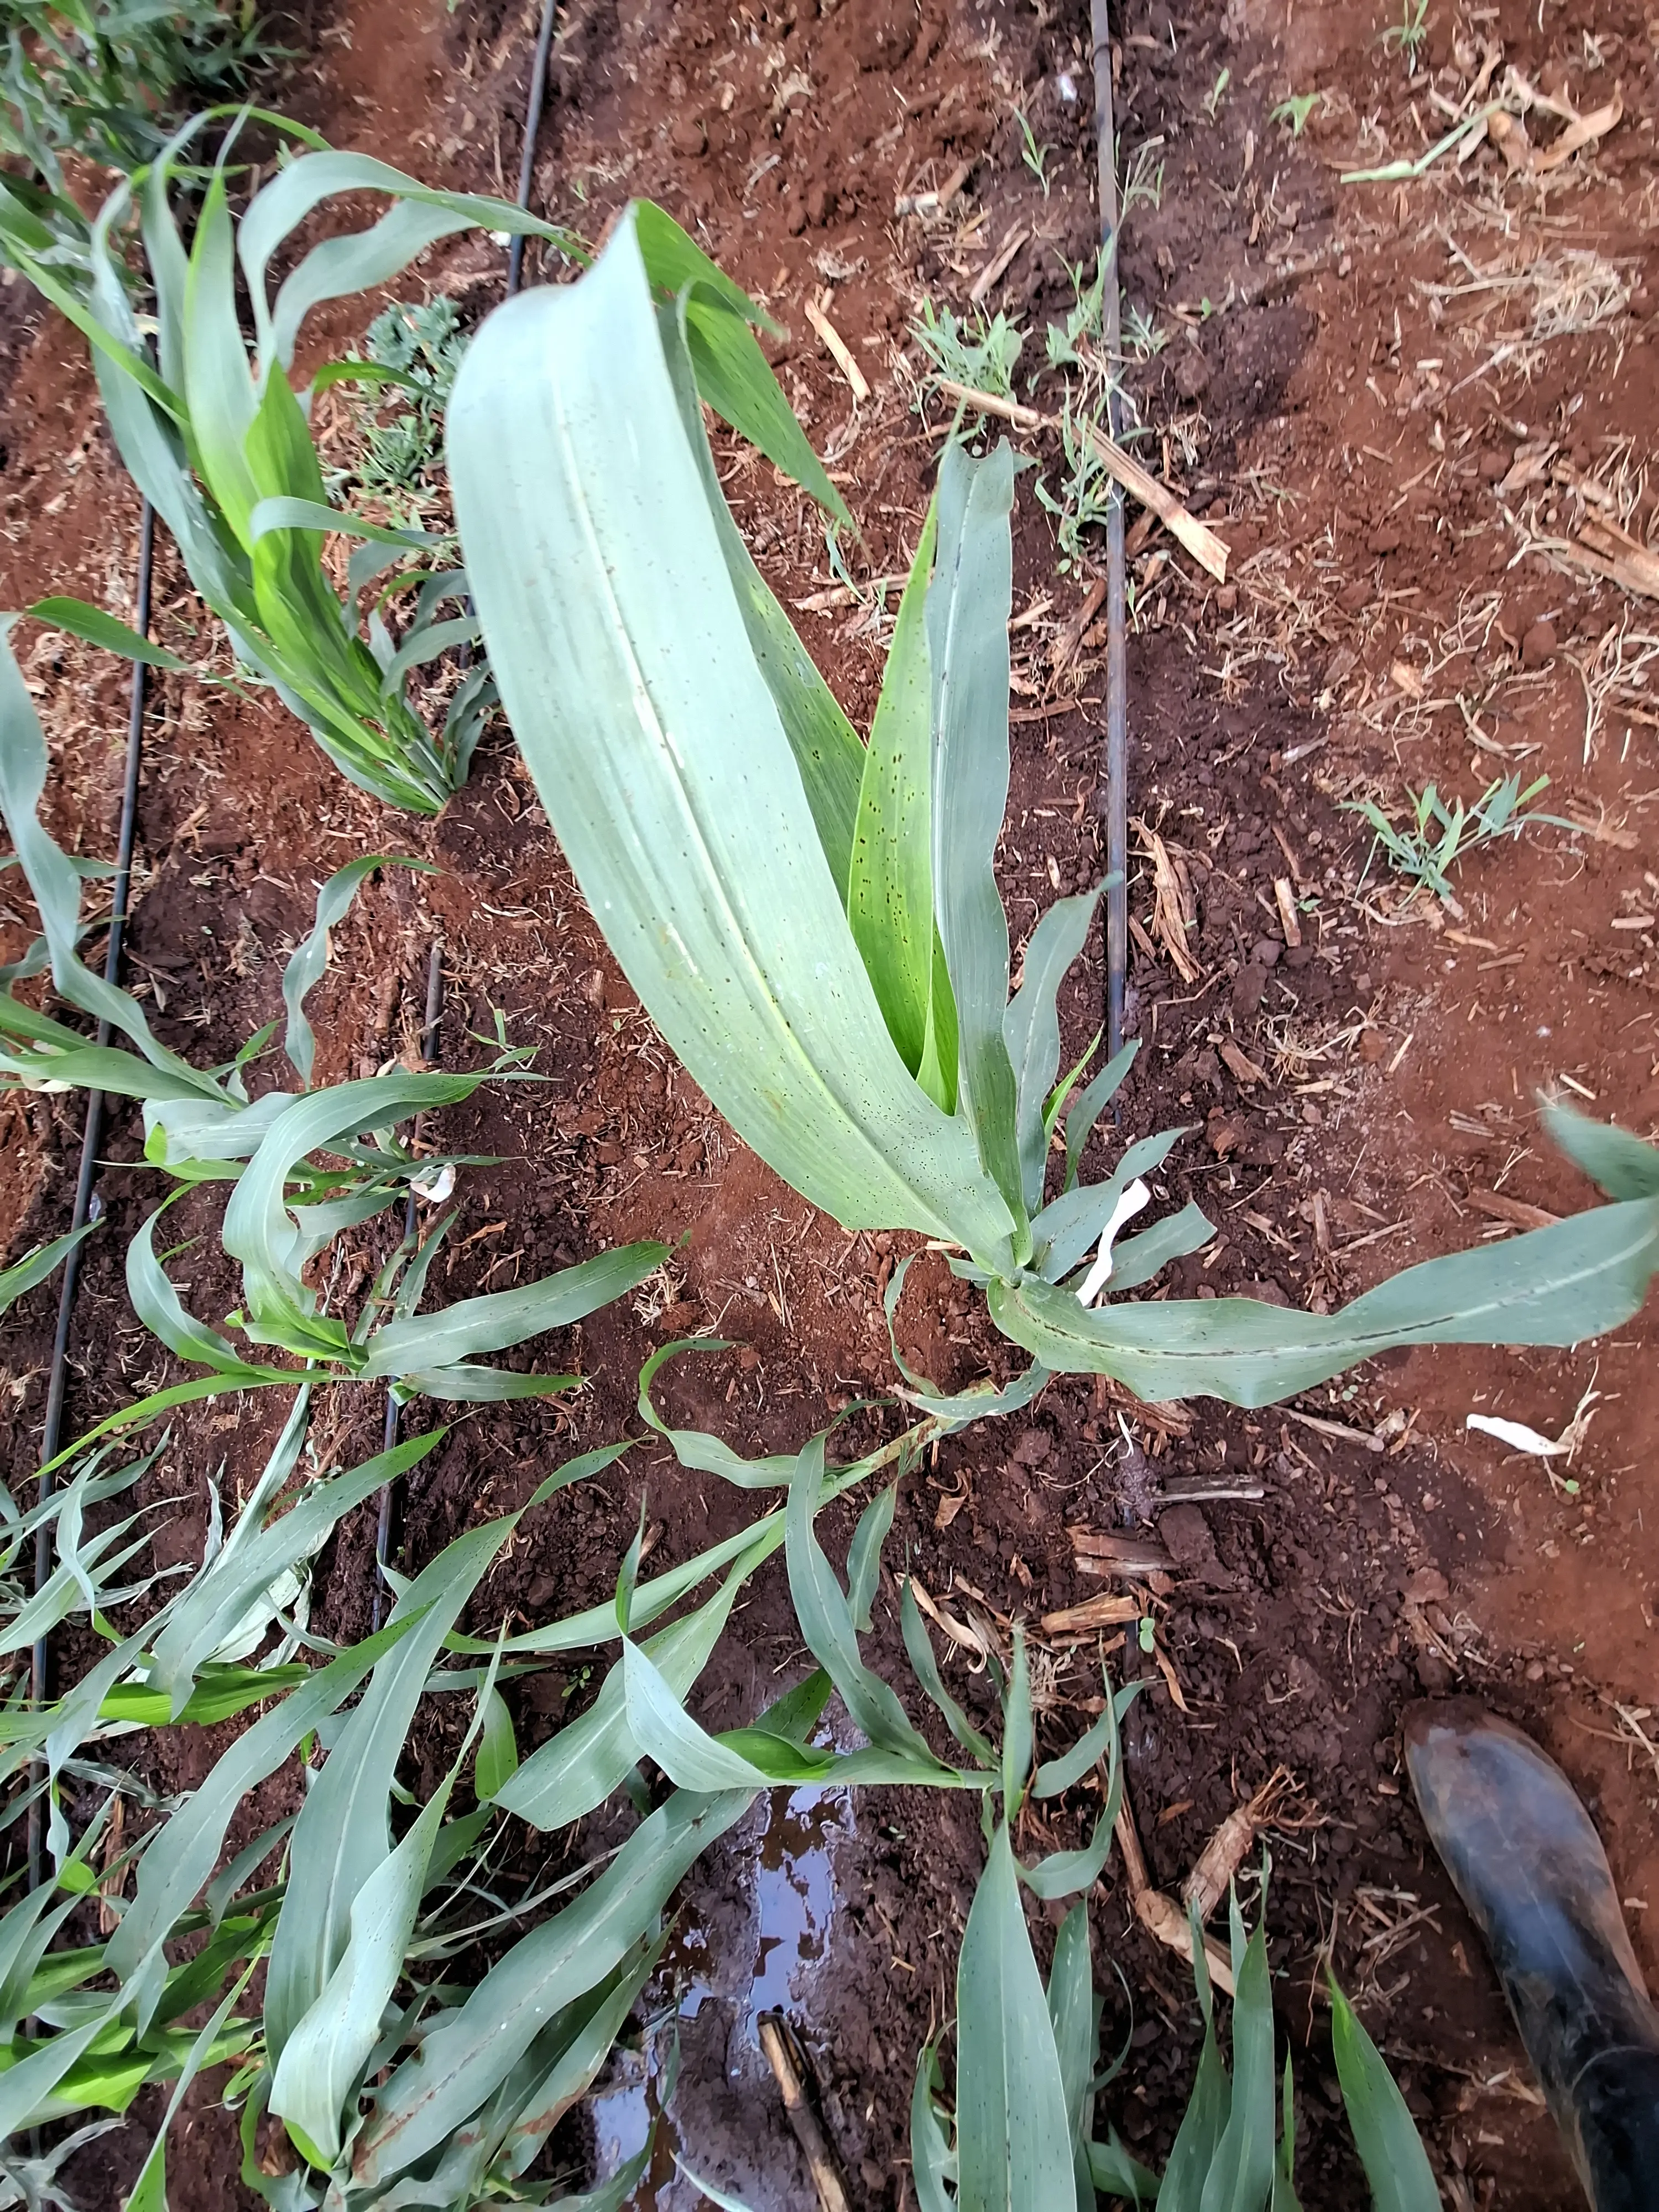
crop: sorghum
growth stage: vegetative
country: Kenya
